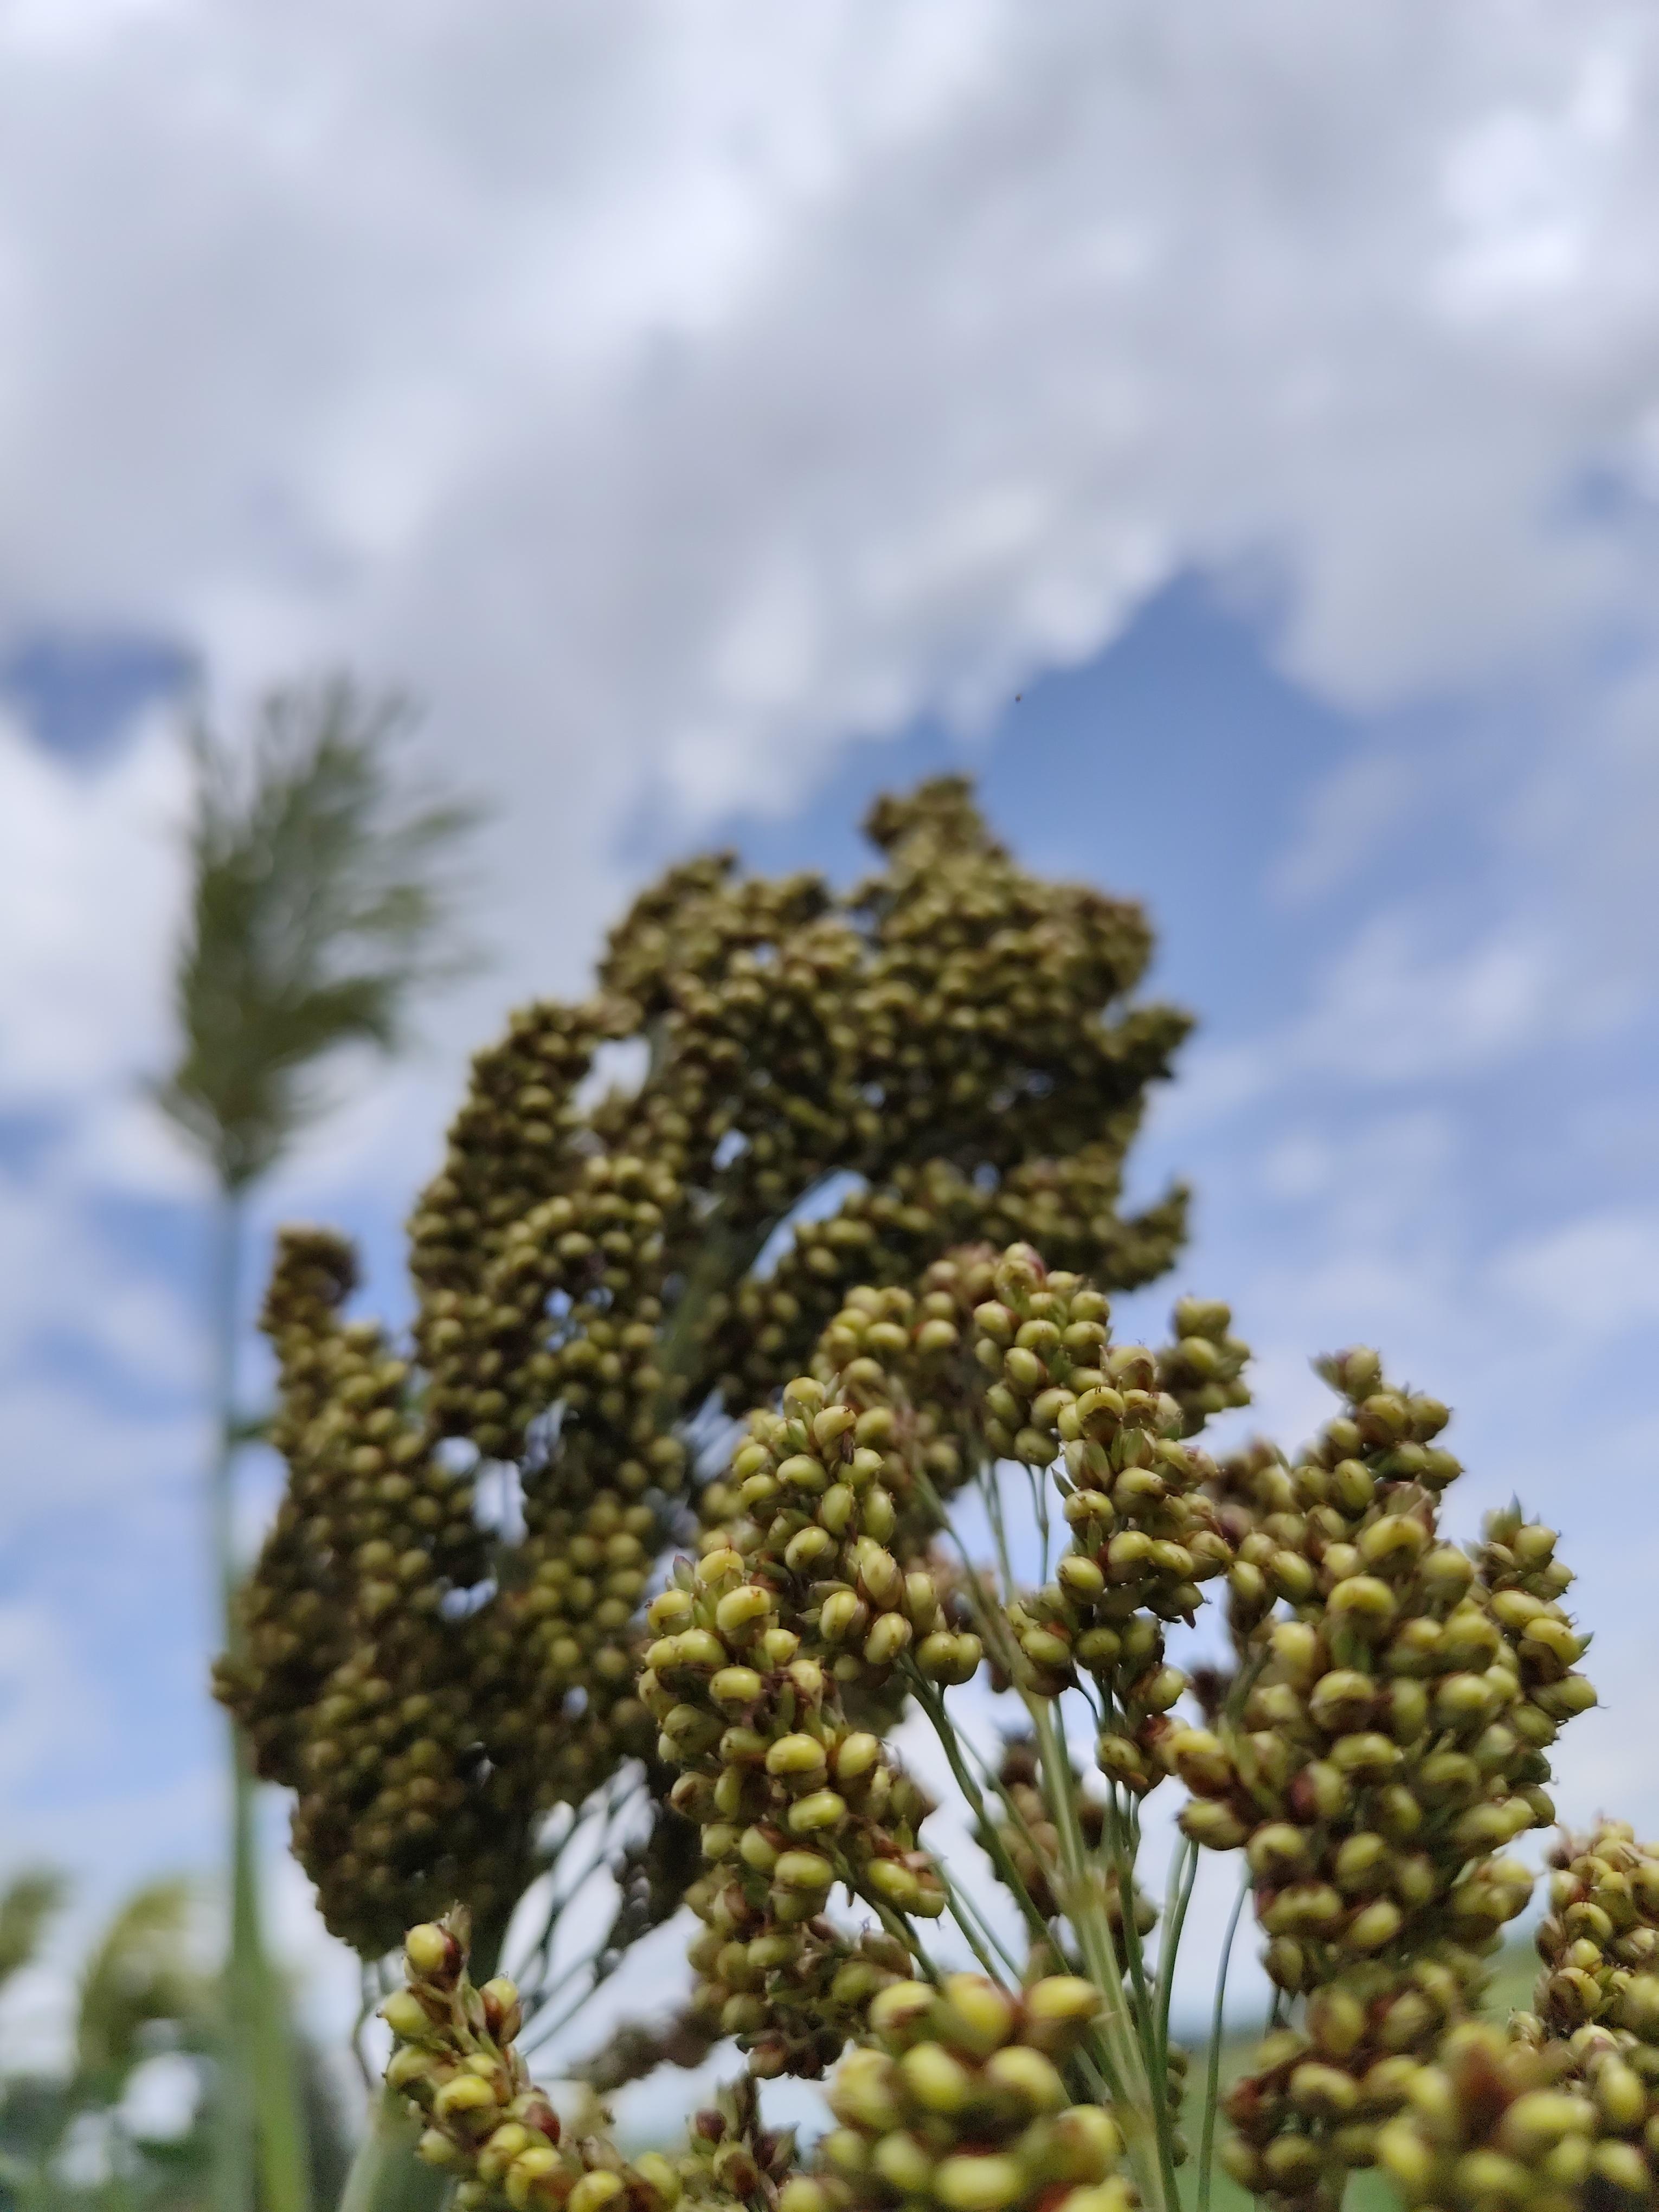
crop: sorghum
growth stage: filling grain
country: Tanzania
